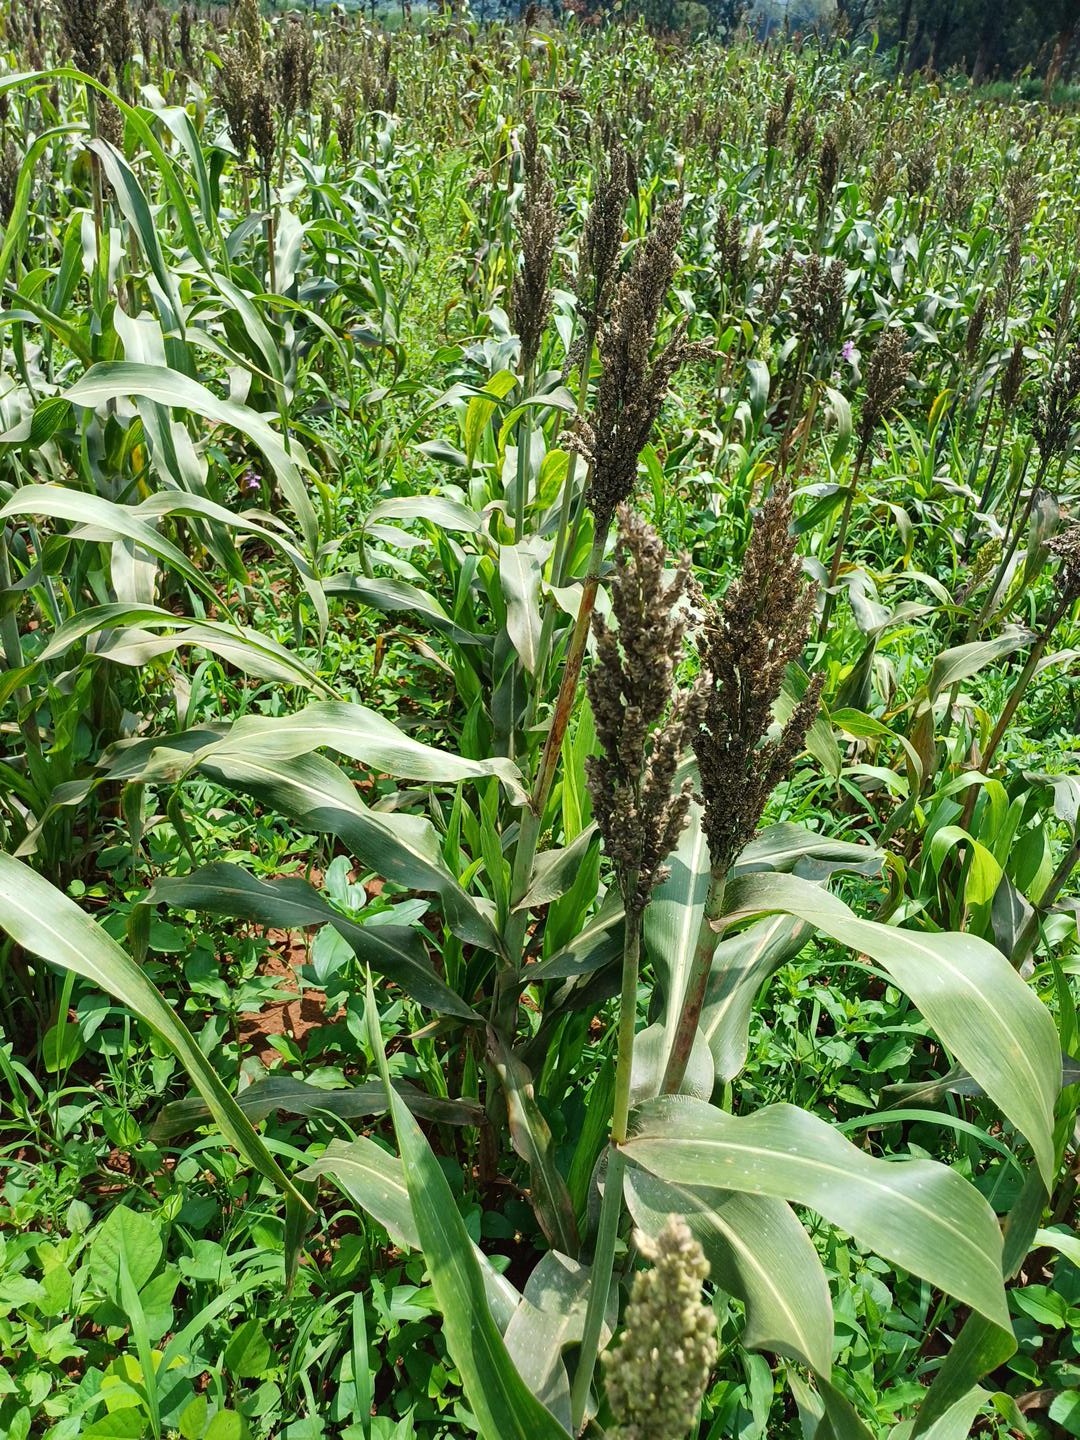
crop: sorghum
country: Kenya
